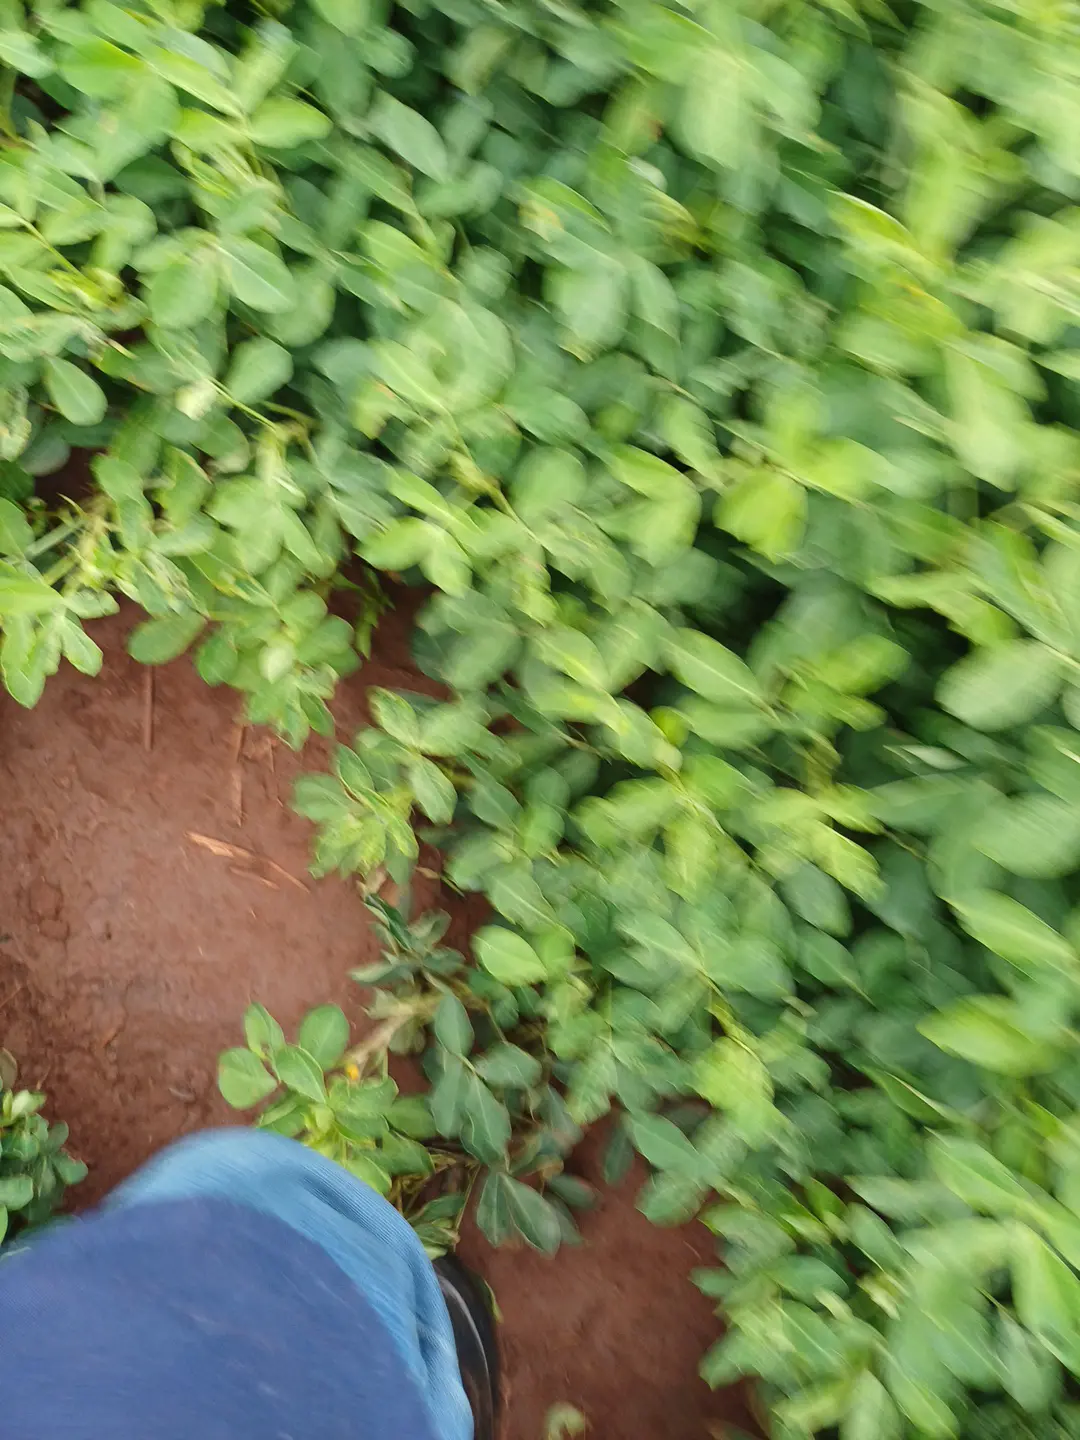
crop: groundnut
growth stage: pegging
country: Kenya
